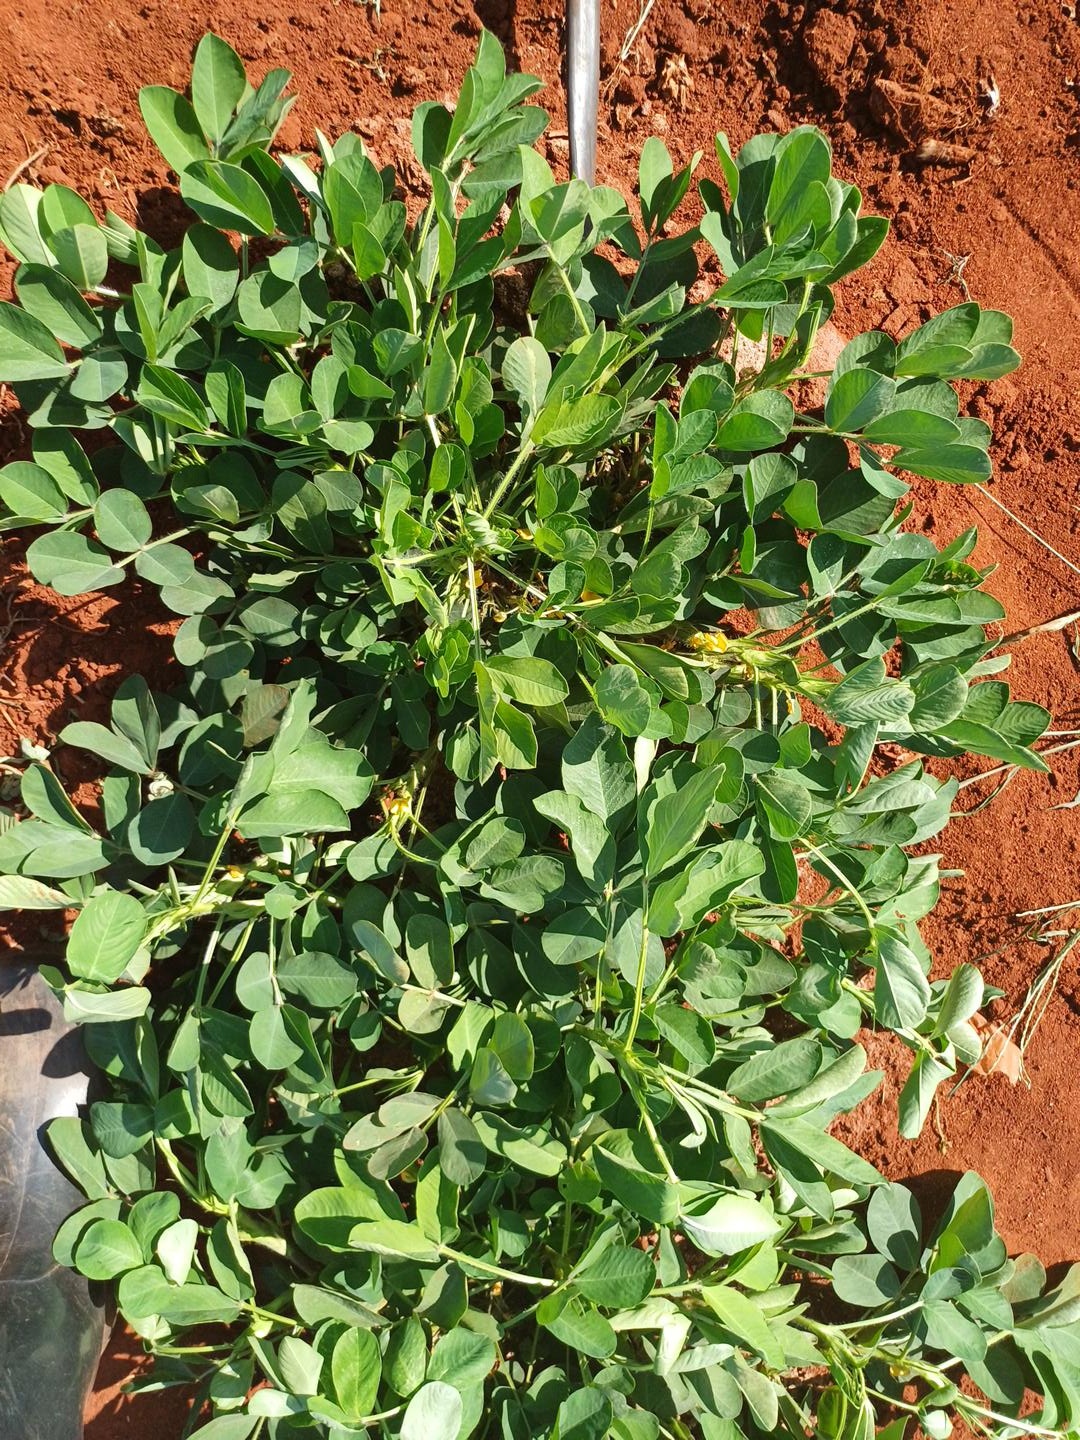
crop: groundnut
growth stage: flowering
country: Kenya
